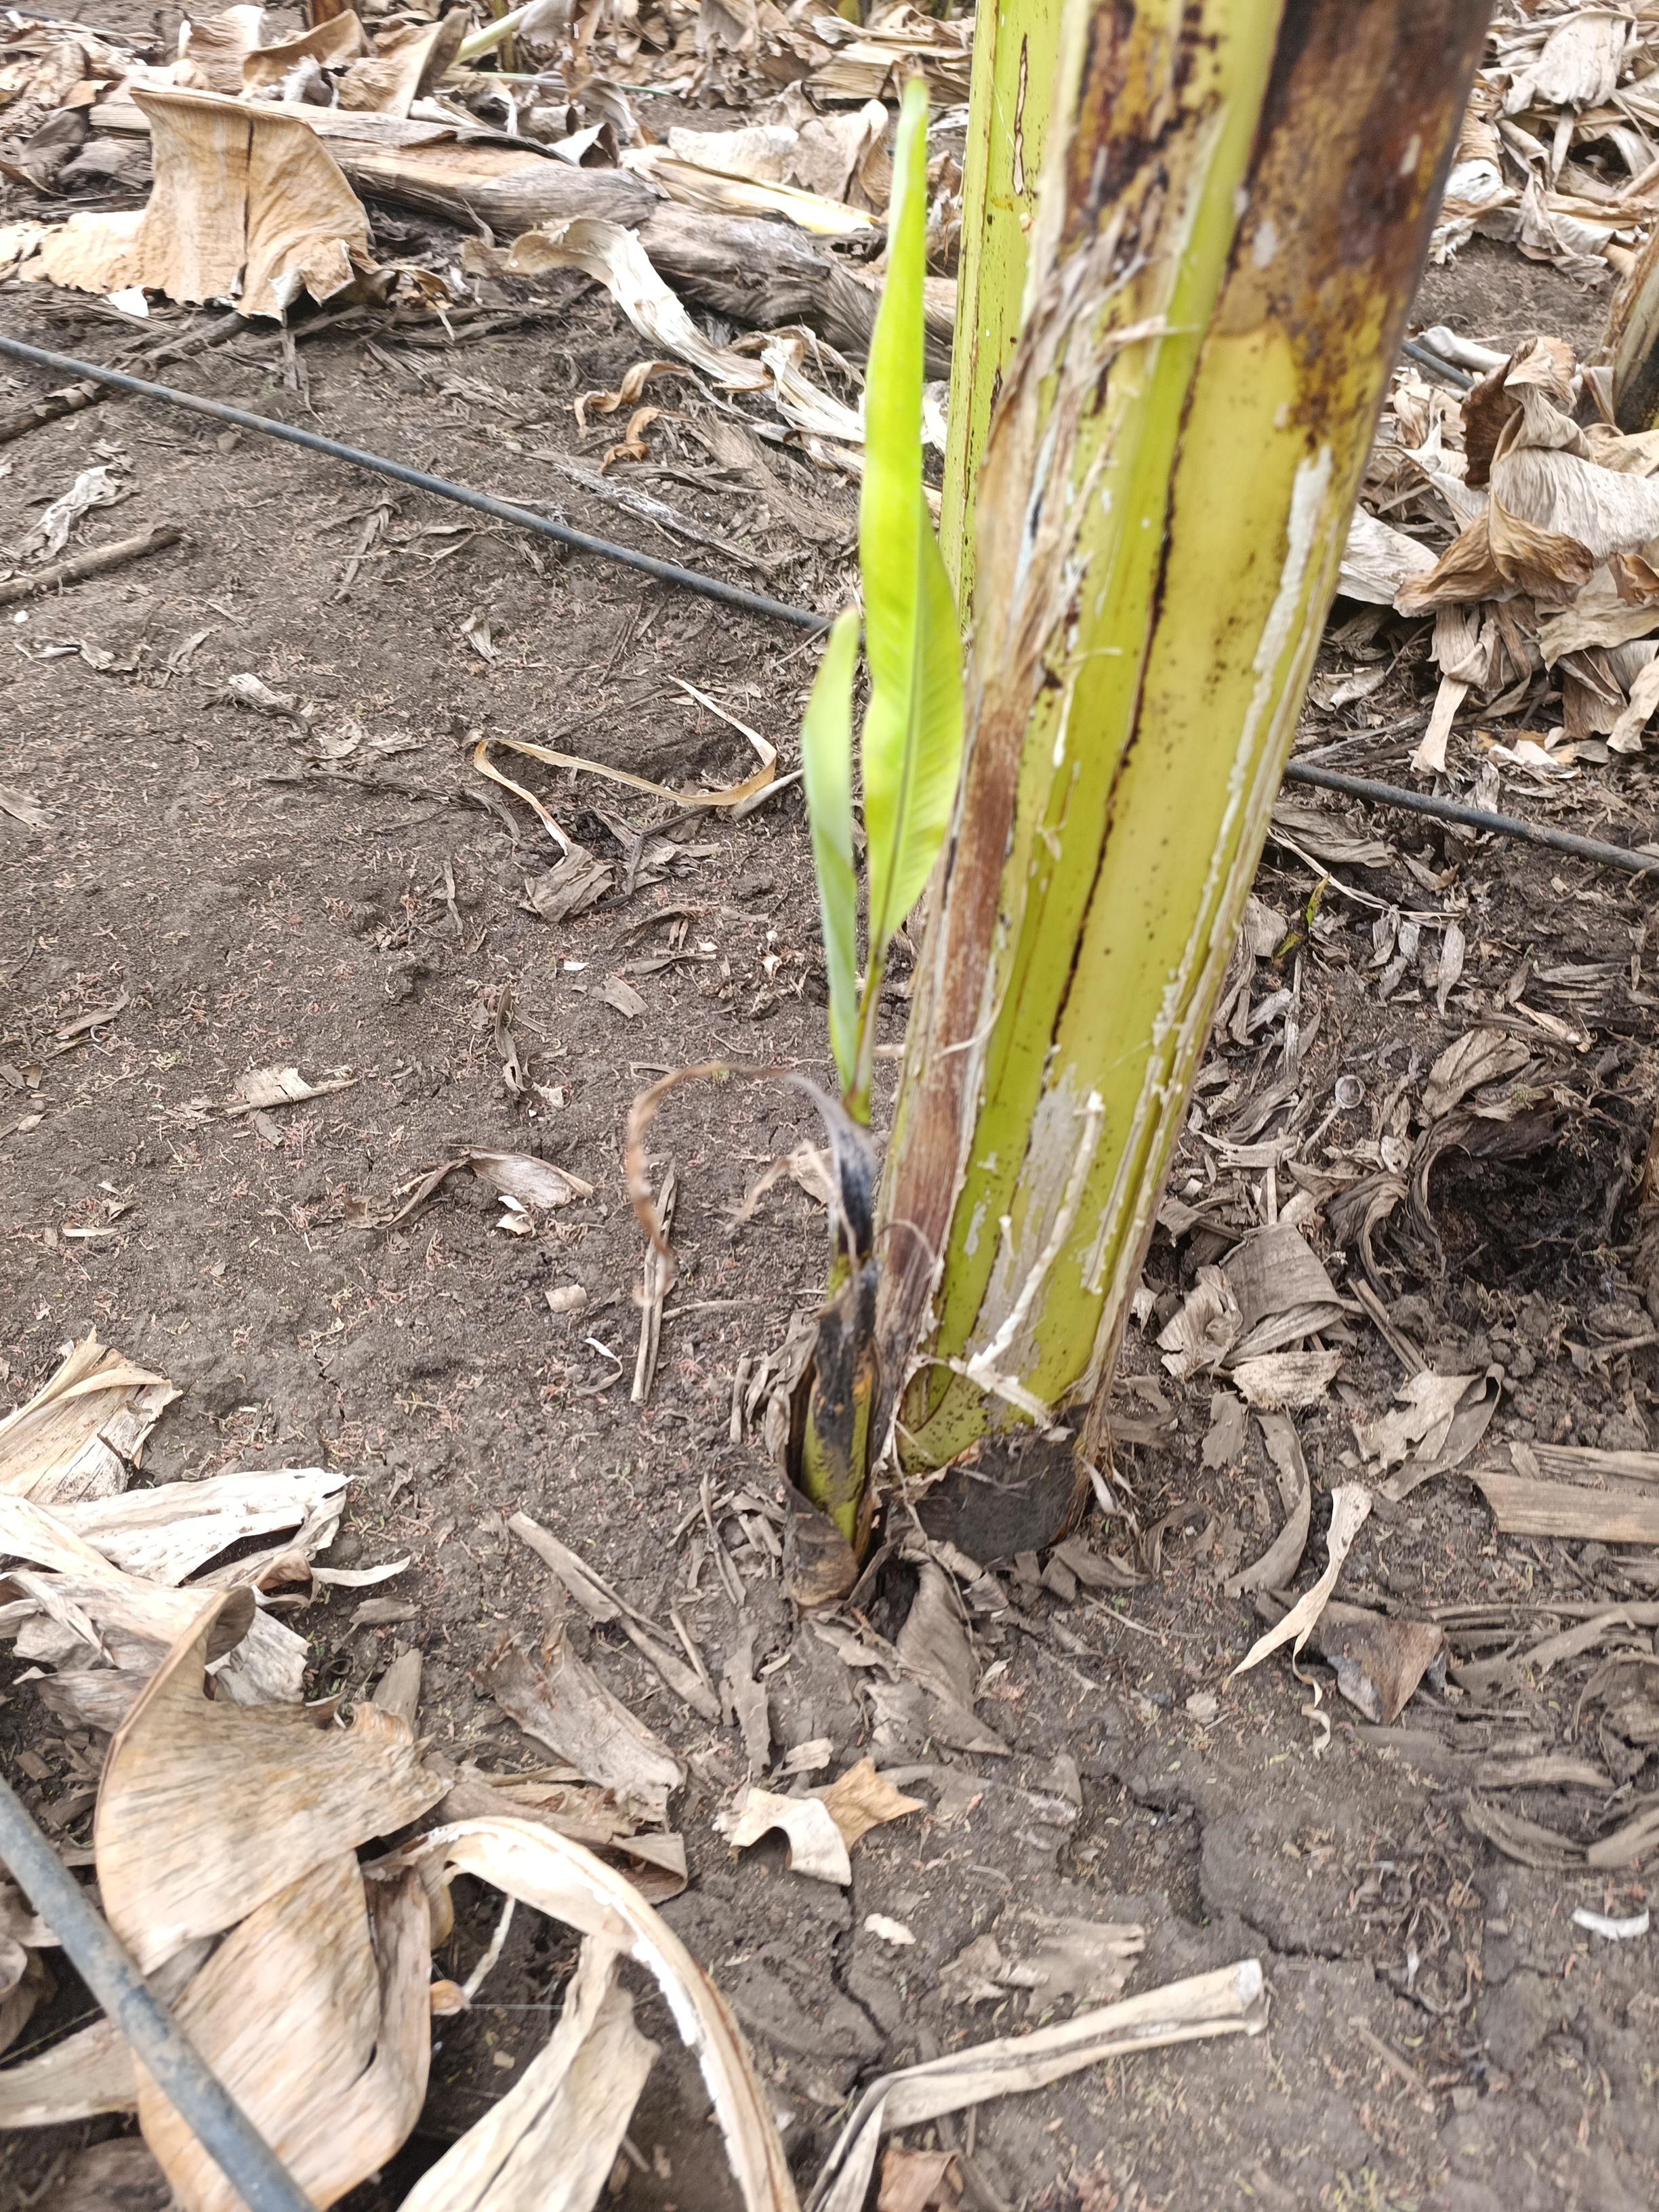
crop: banana
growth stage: emergence sucker
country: Tanzania
